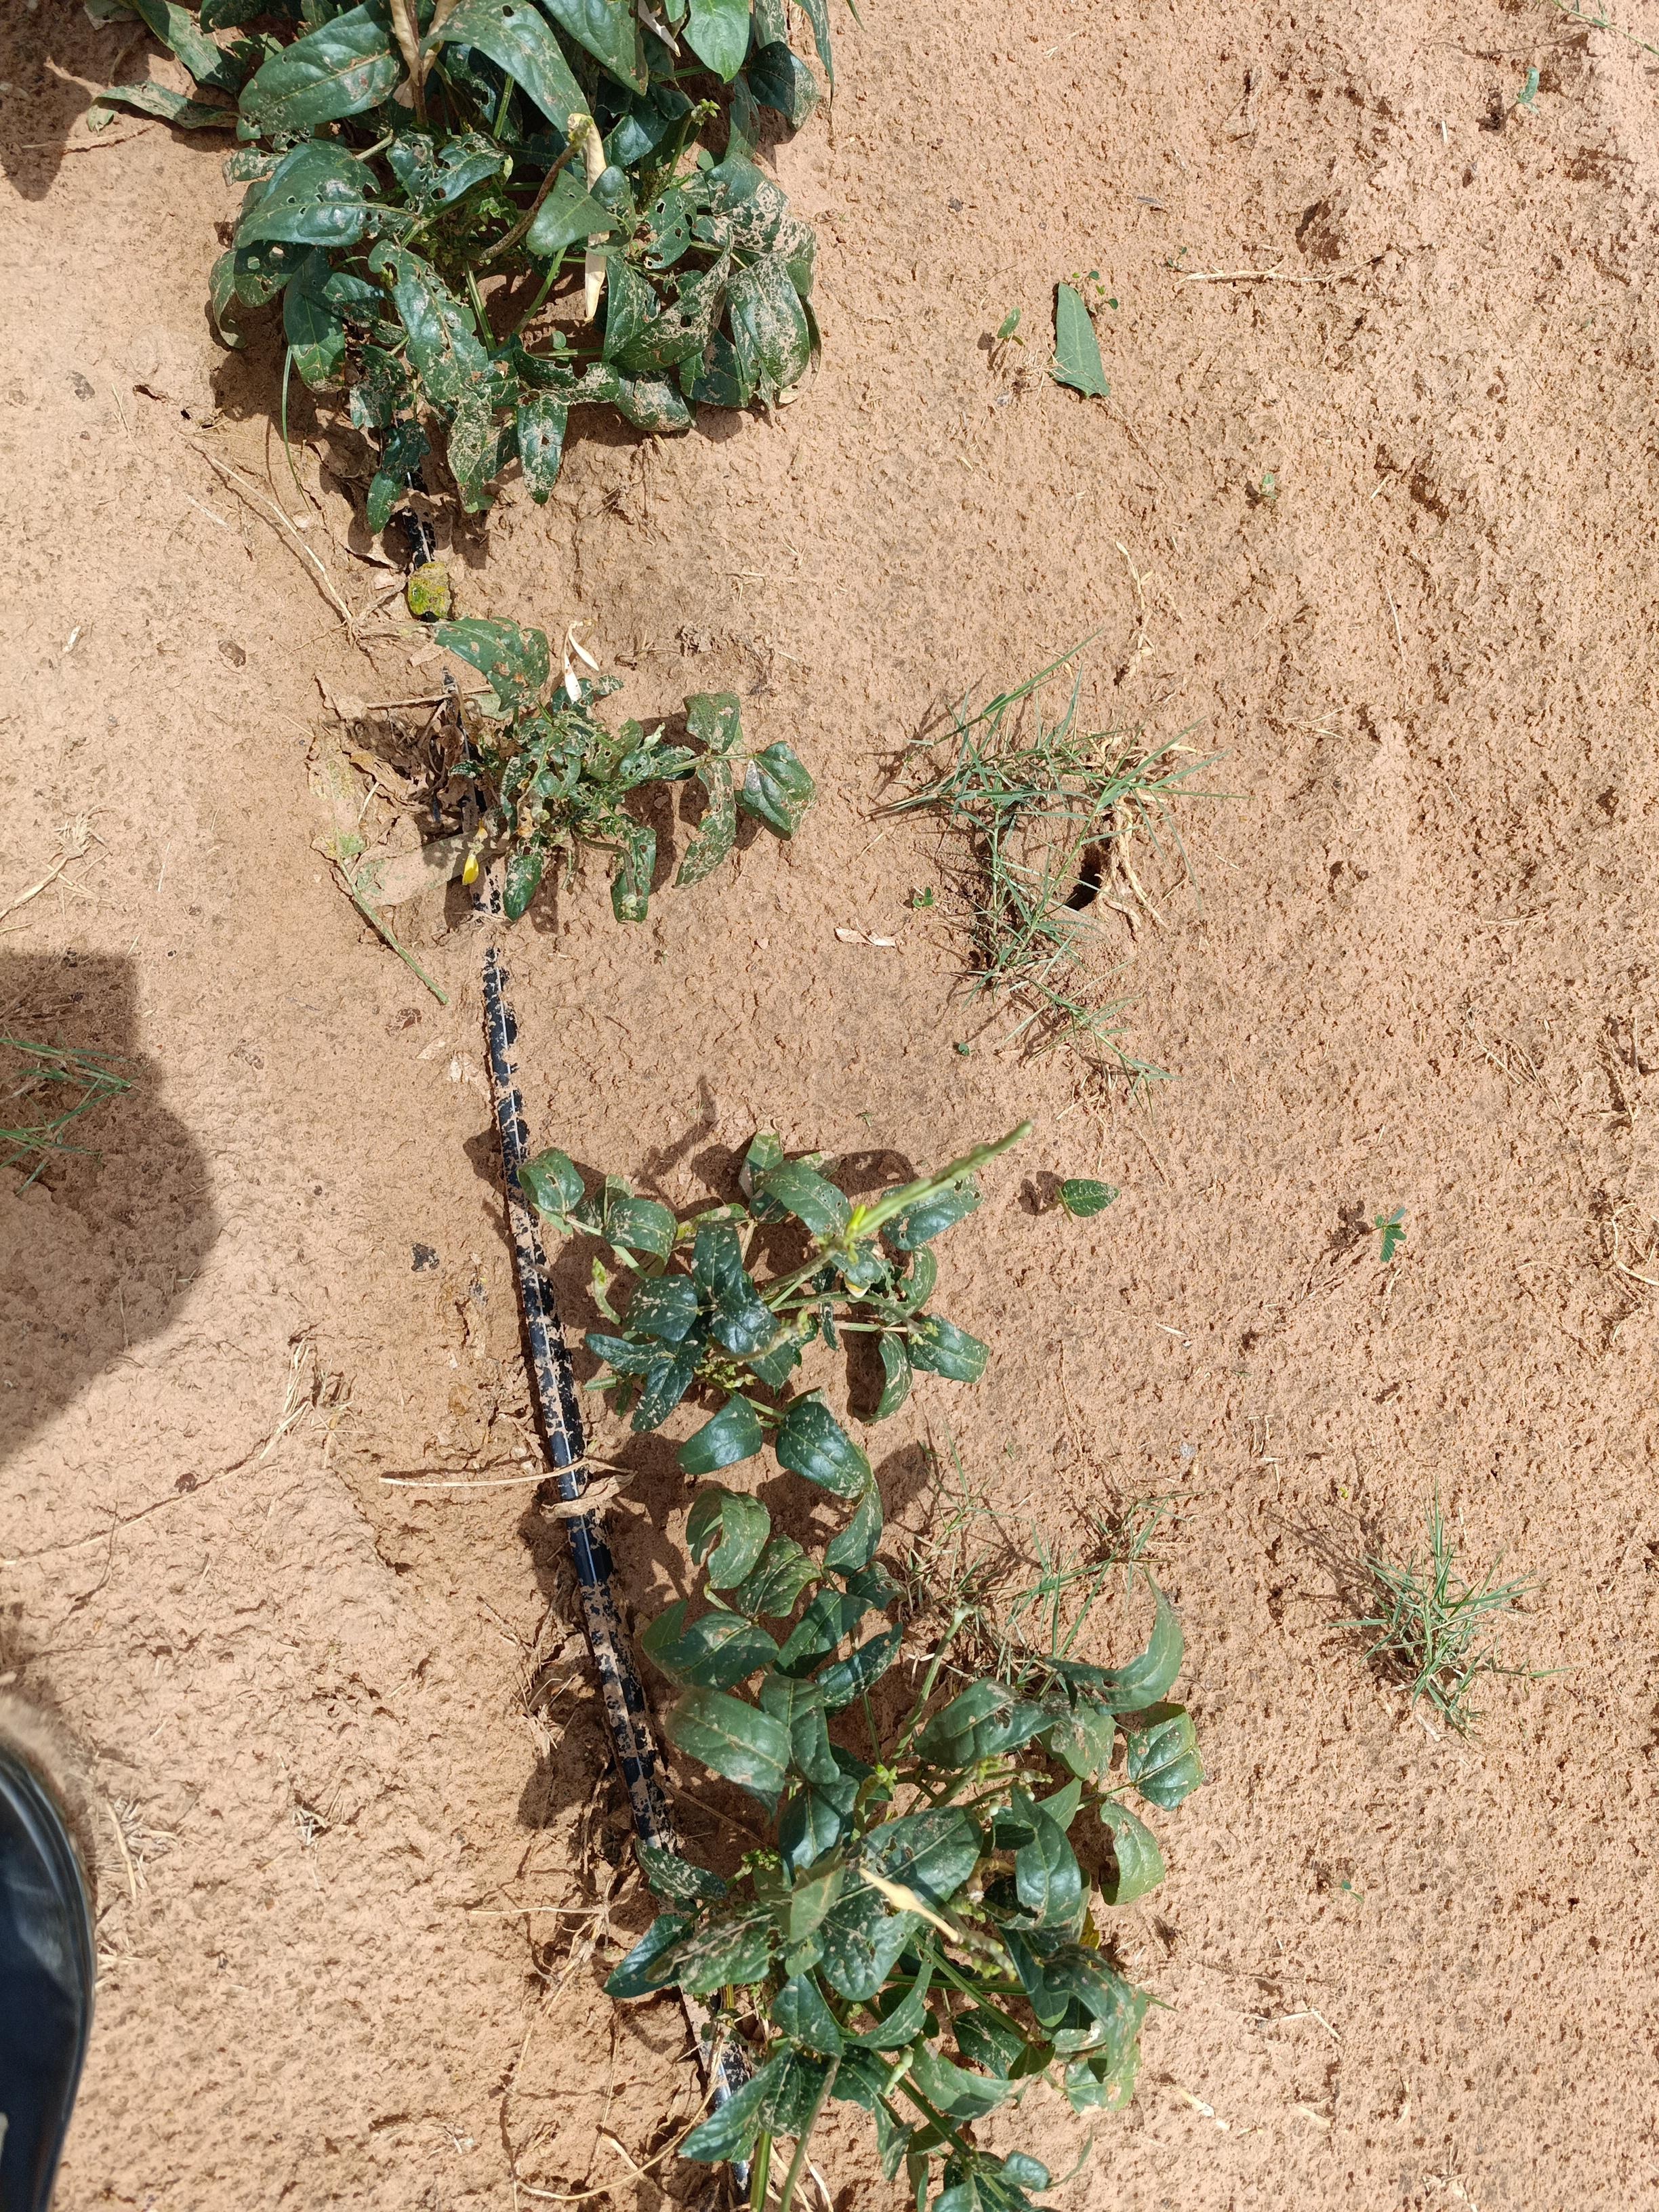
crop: cowpea
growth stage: development pod
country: Nigeria
